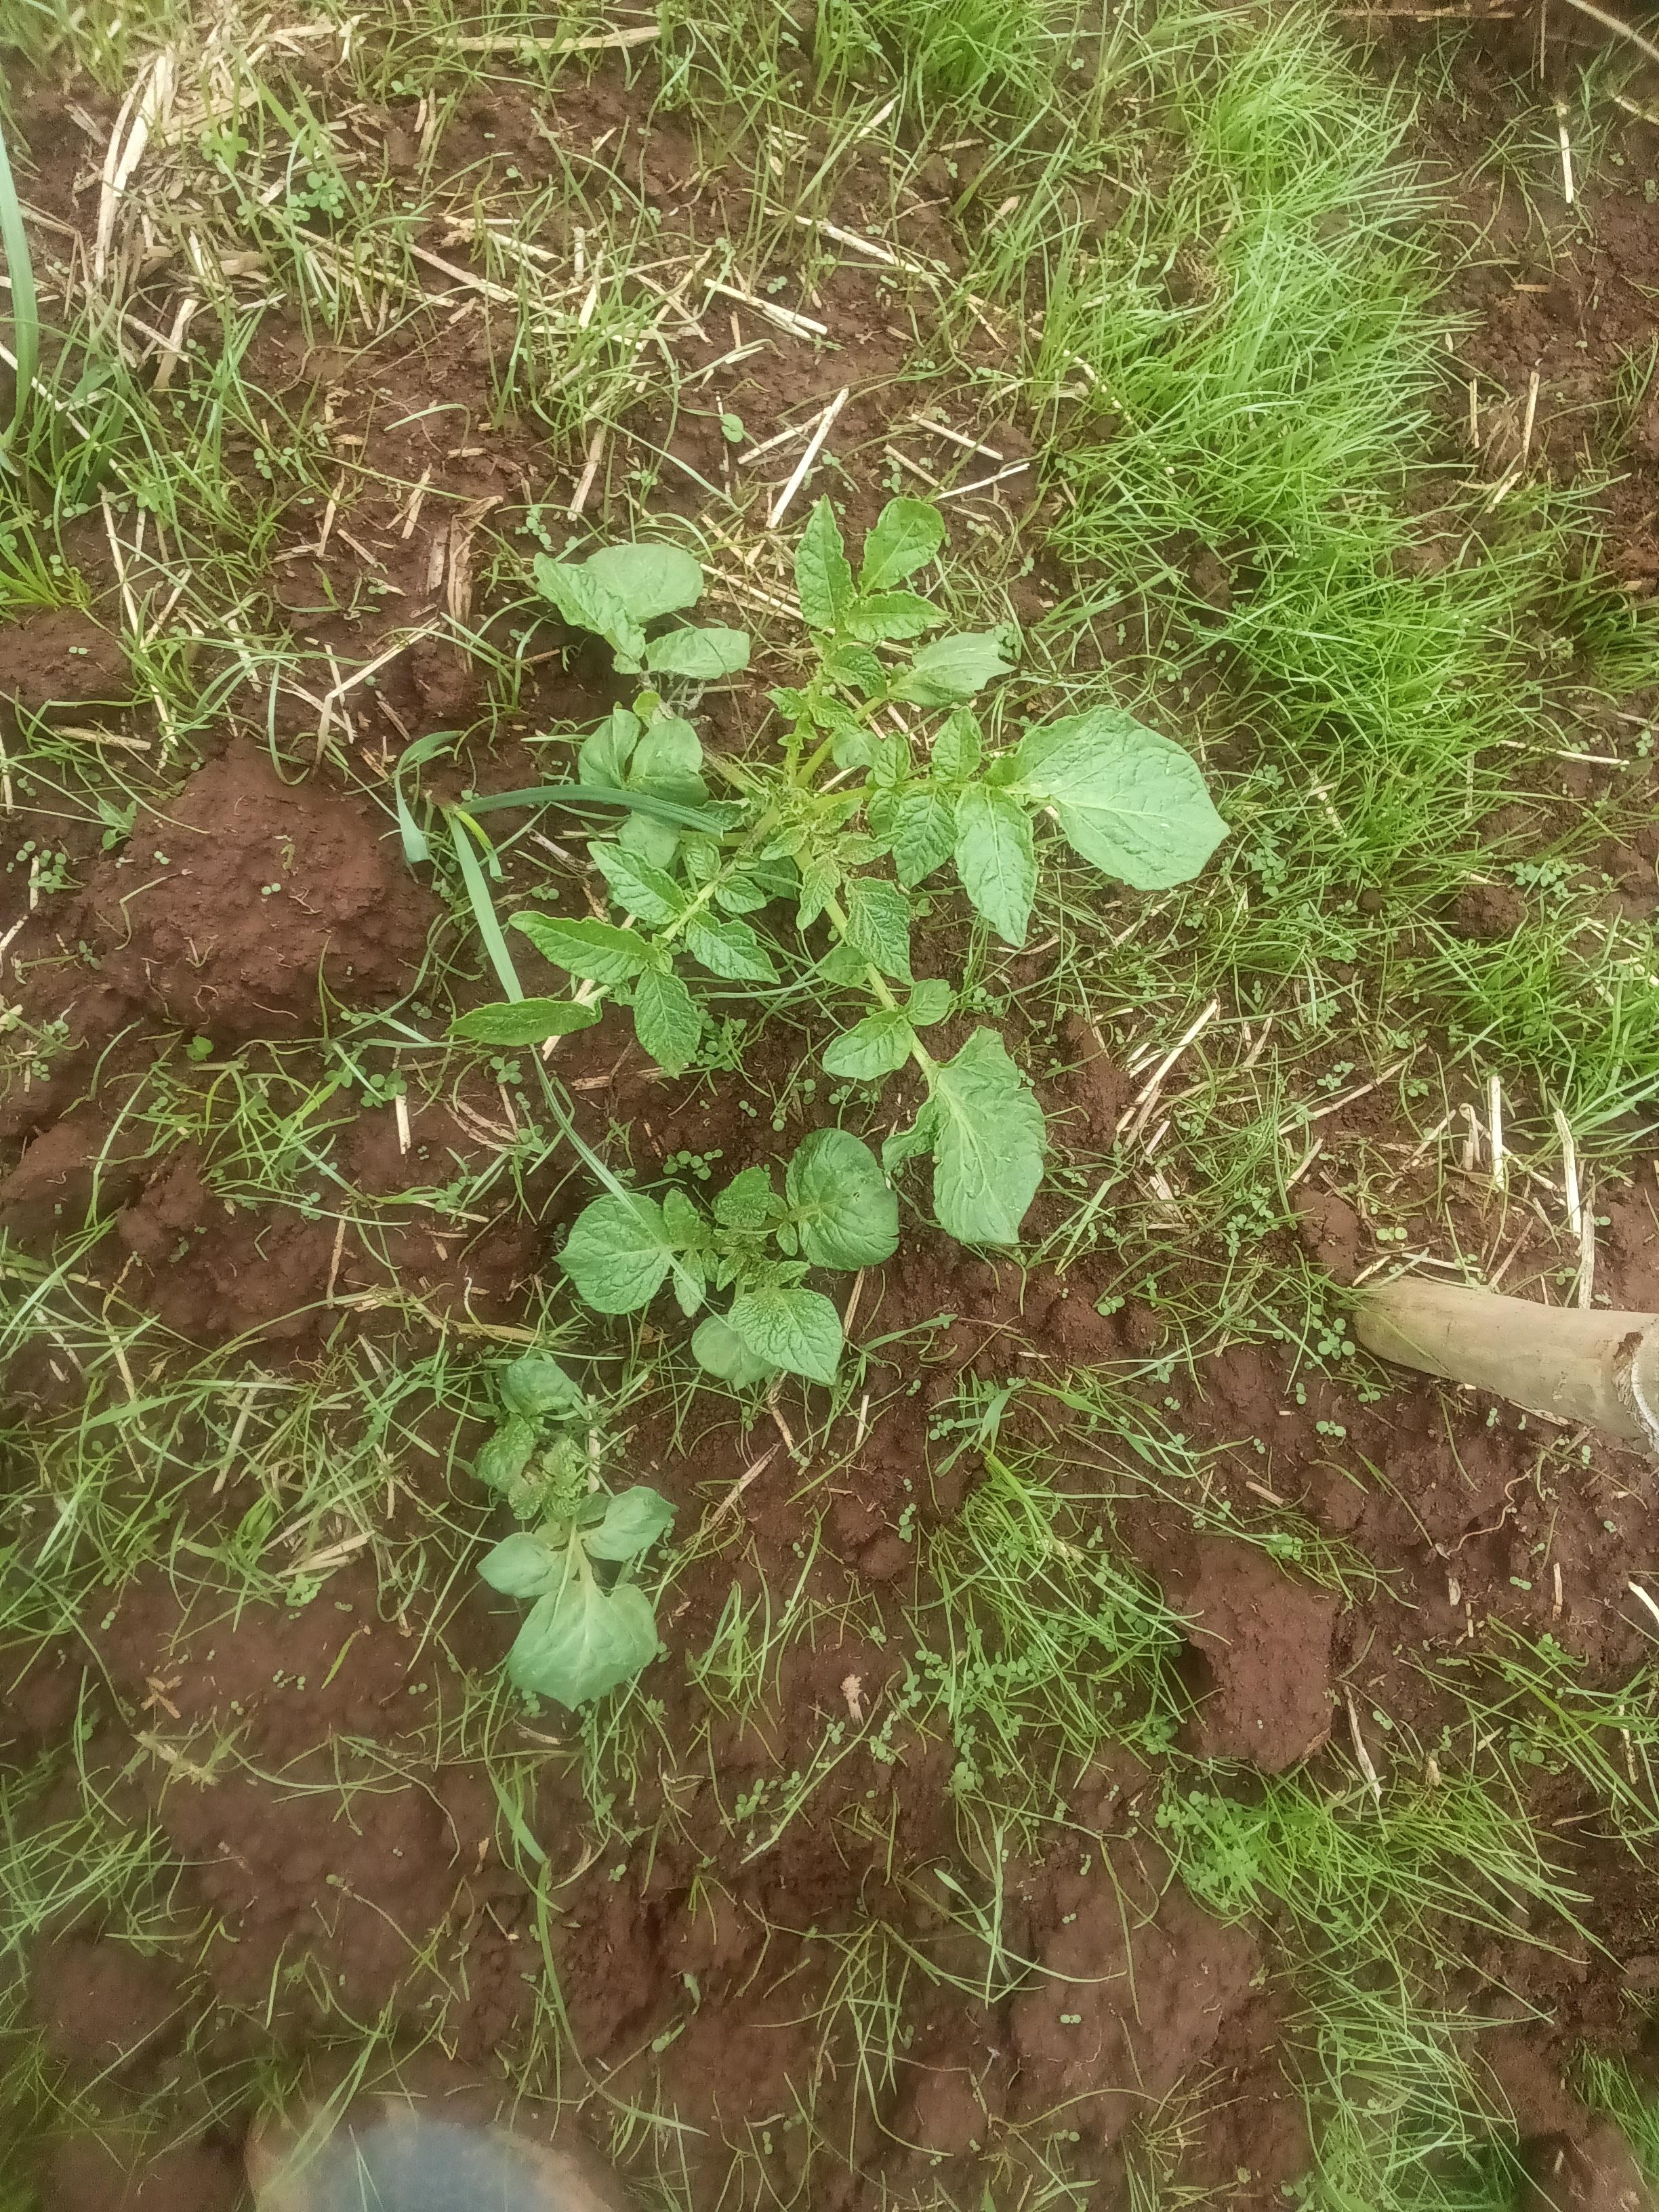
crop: potato
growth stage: emergence
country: Kenya
